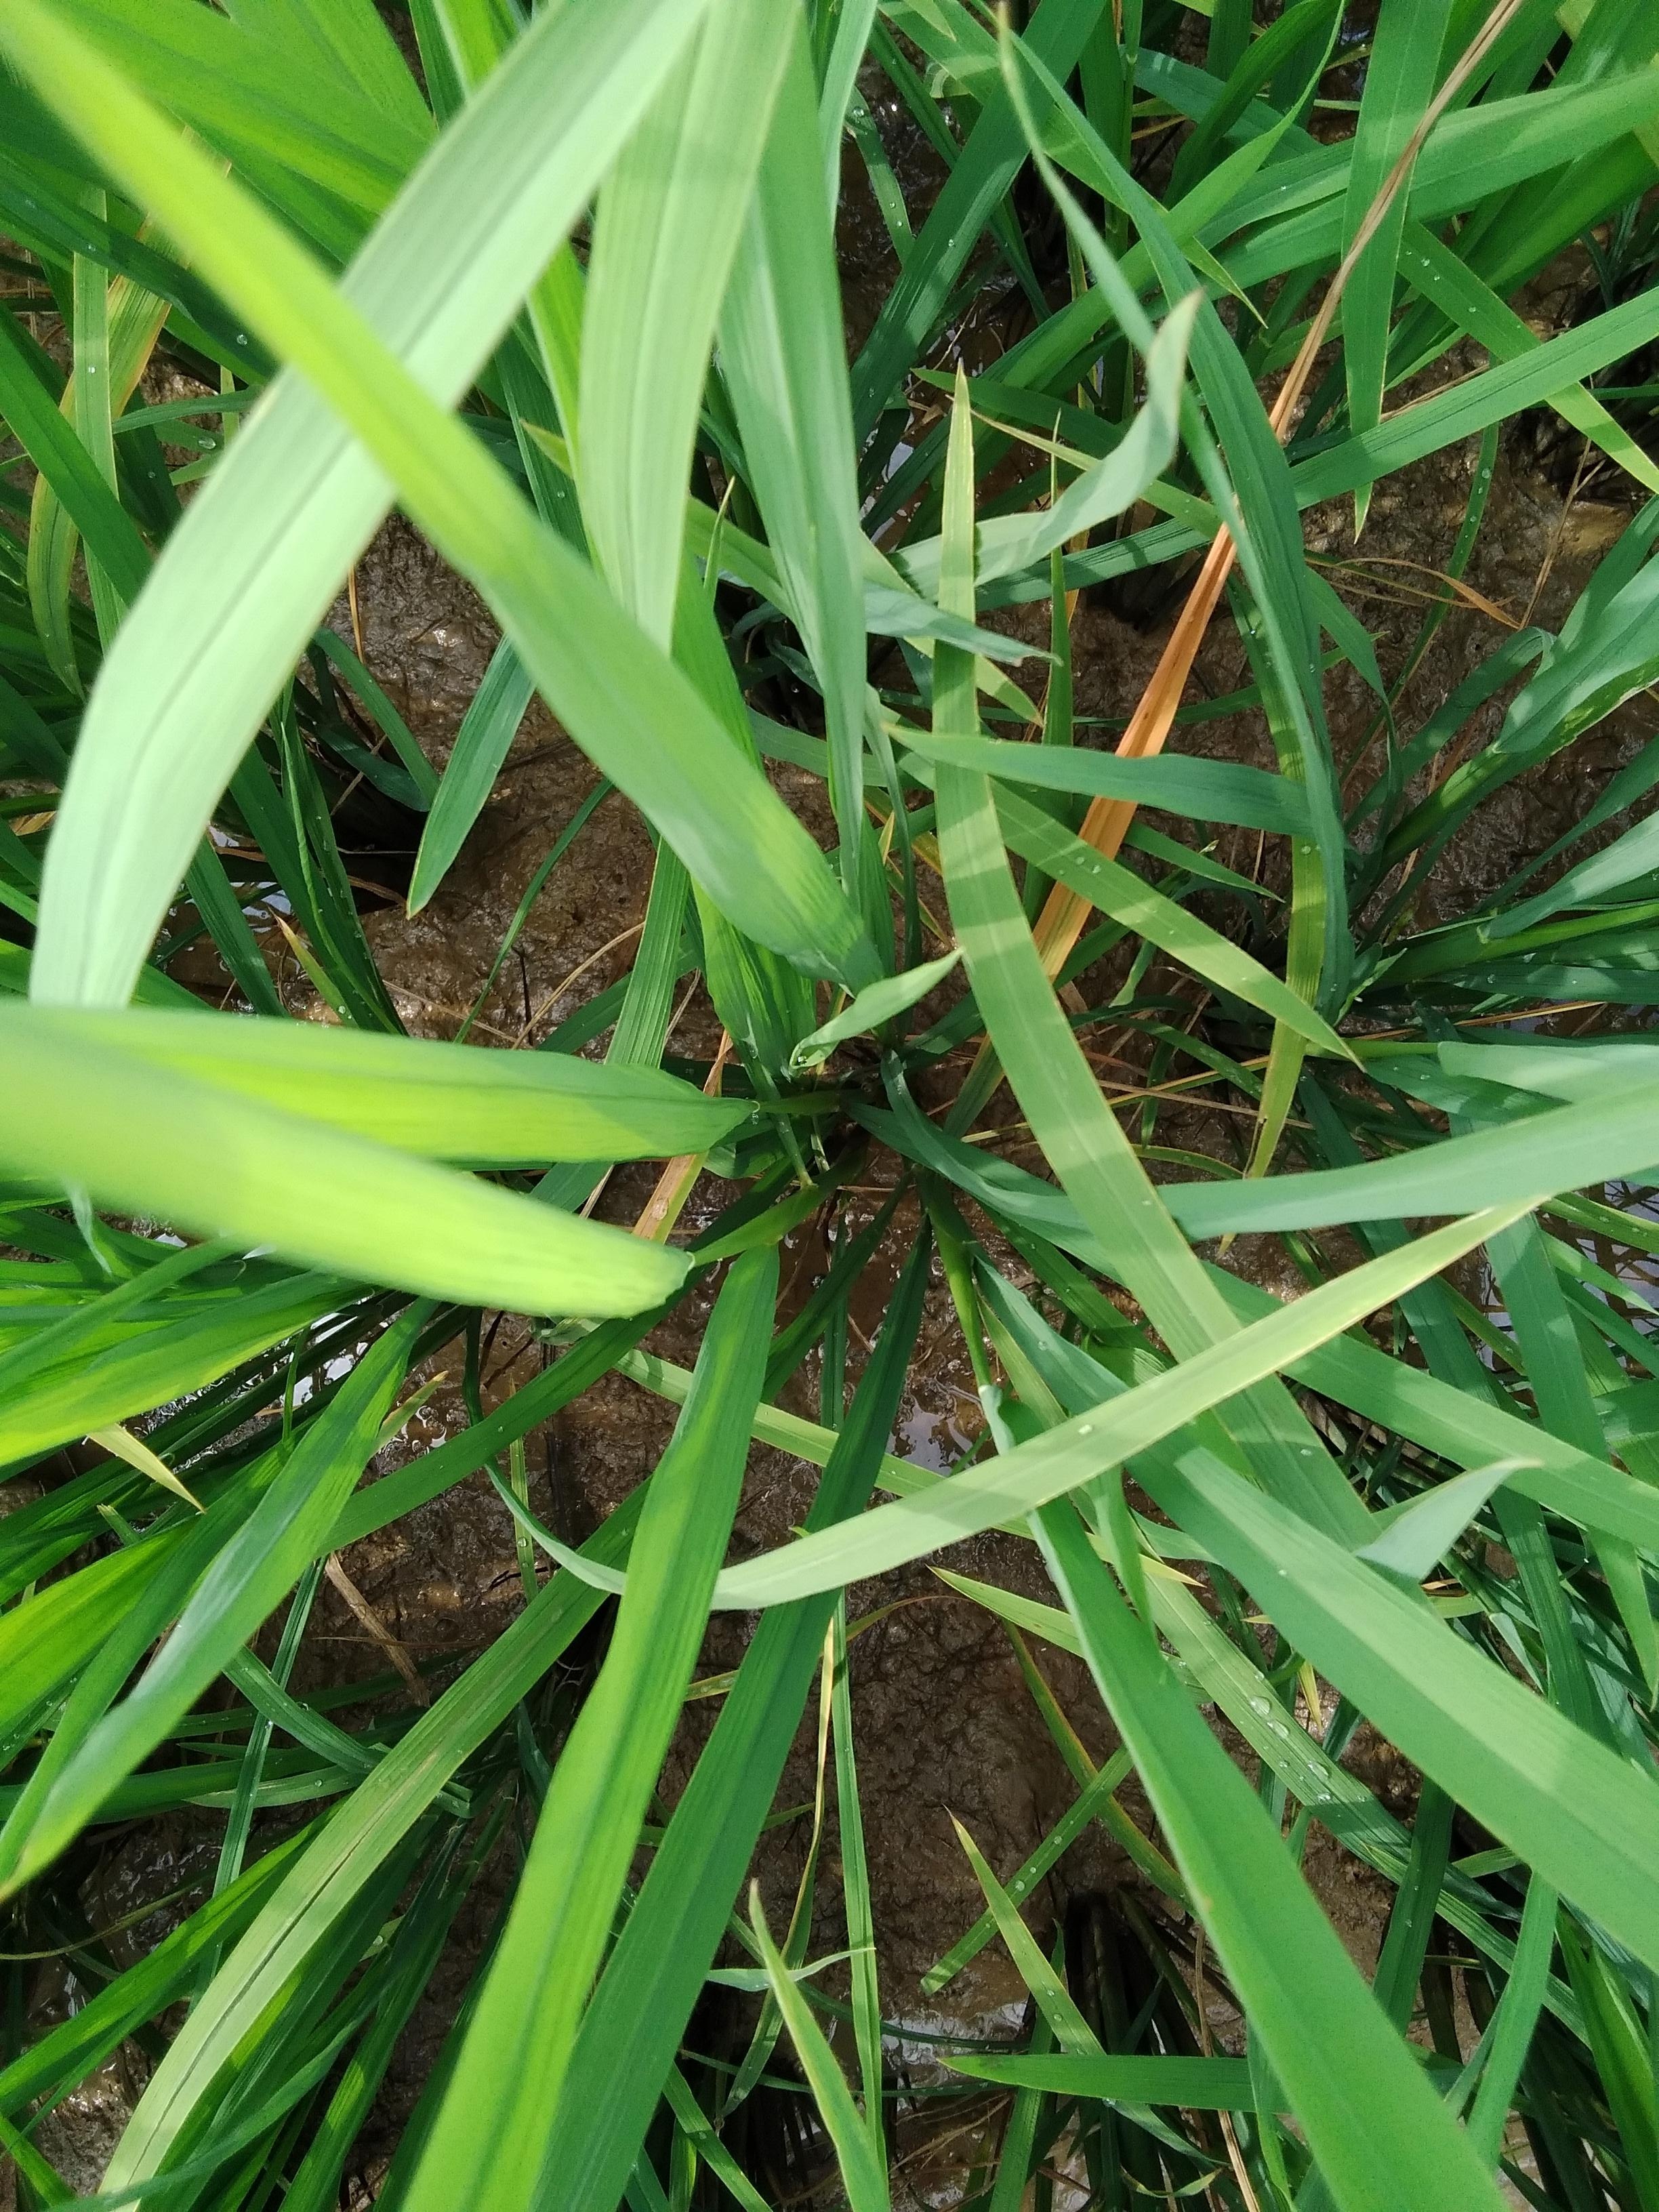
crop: rice
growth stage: booting
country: Nigeria
